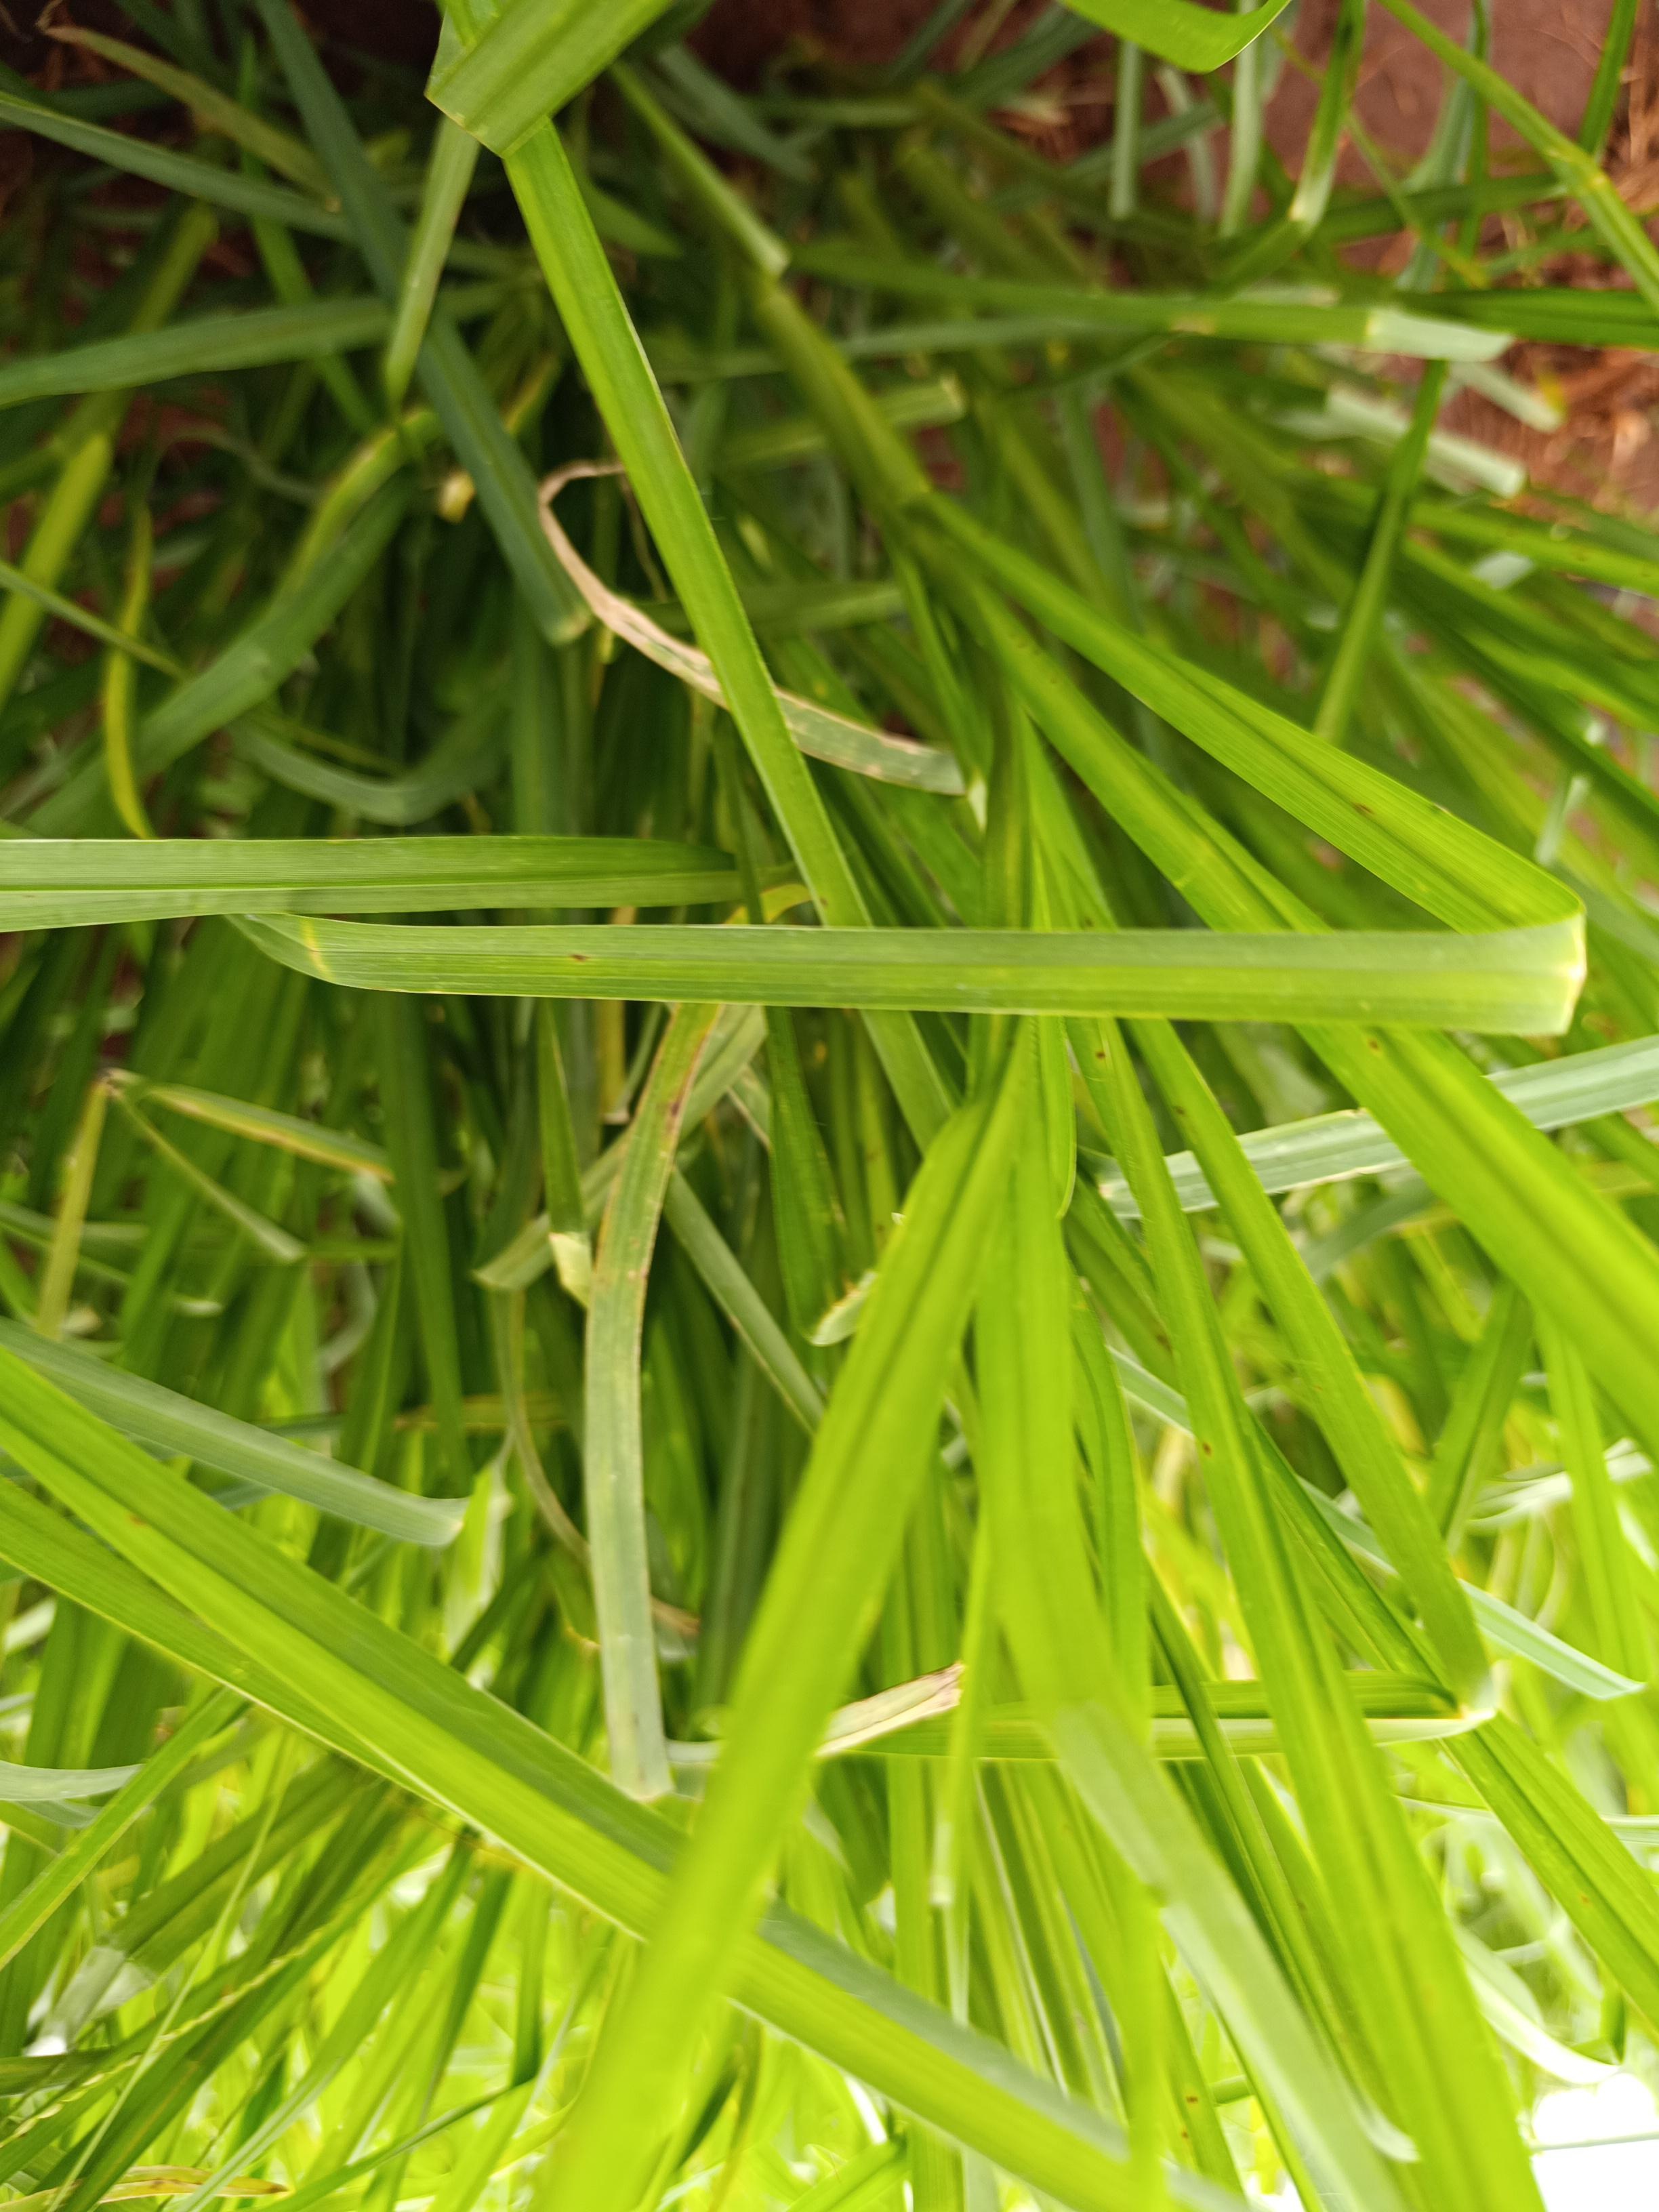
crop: finger millet
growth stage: heading tuber
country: Kenya
